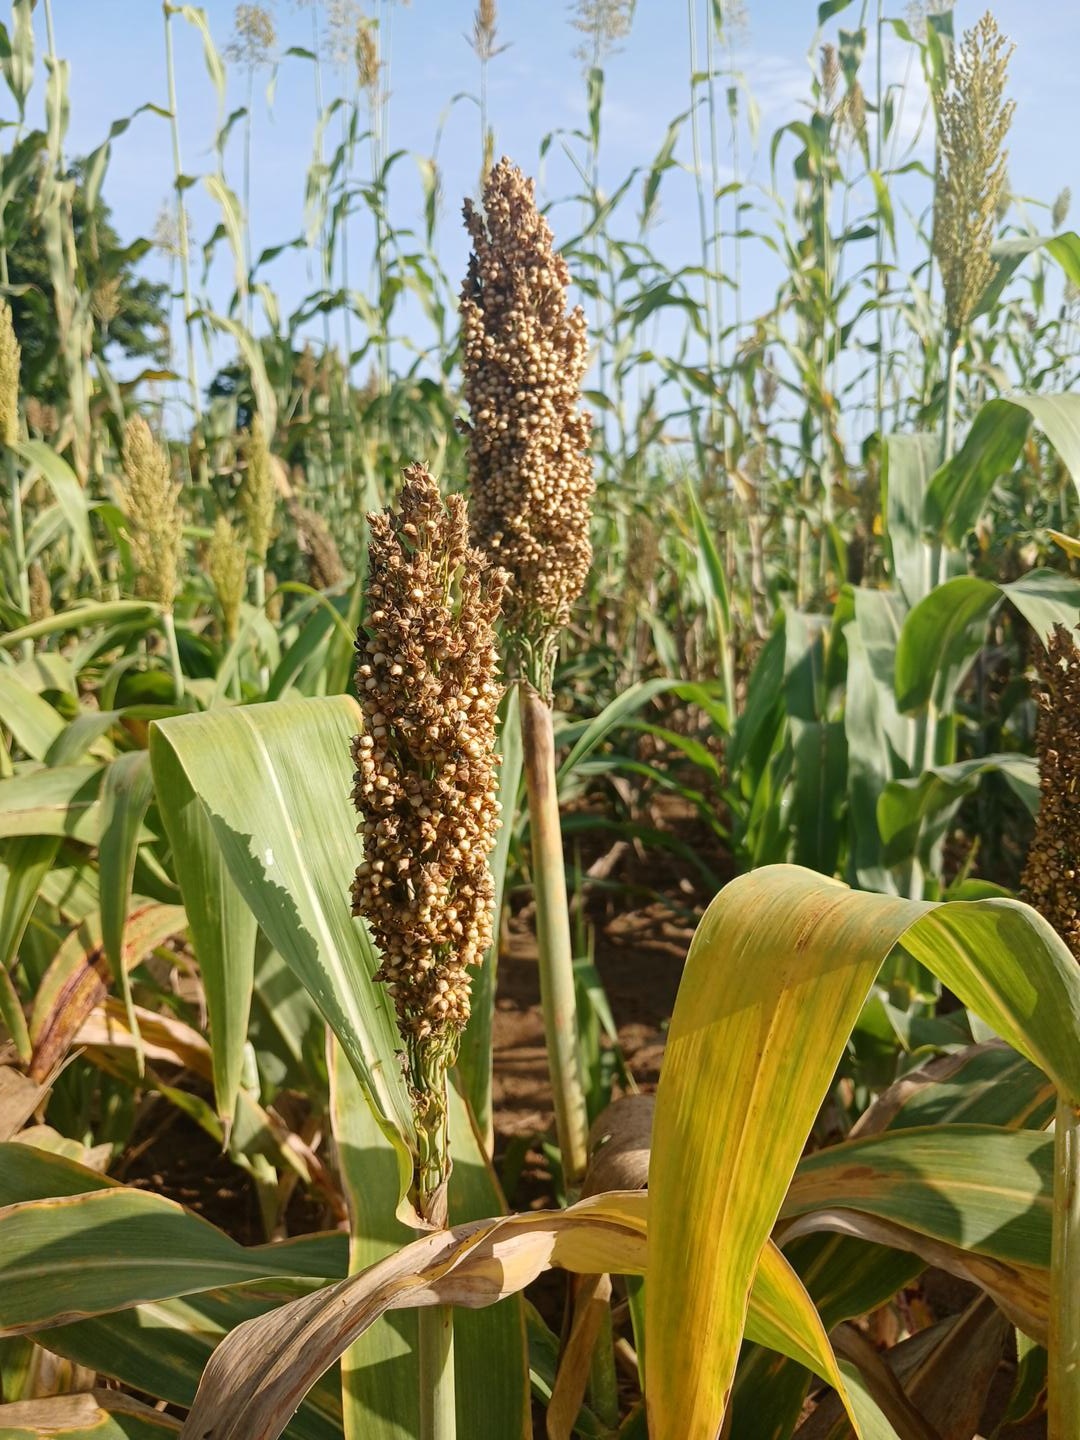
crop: sorghum
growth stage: filling grain
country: Senegal
